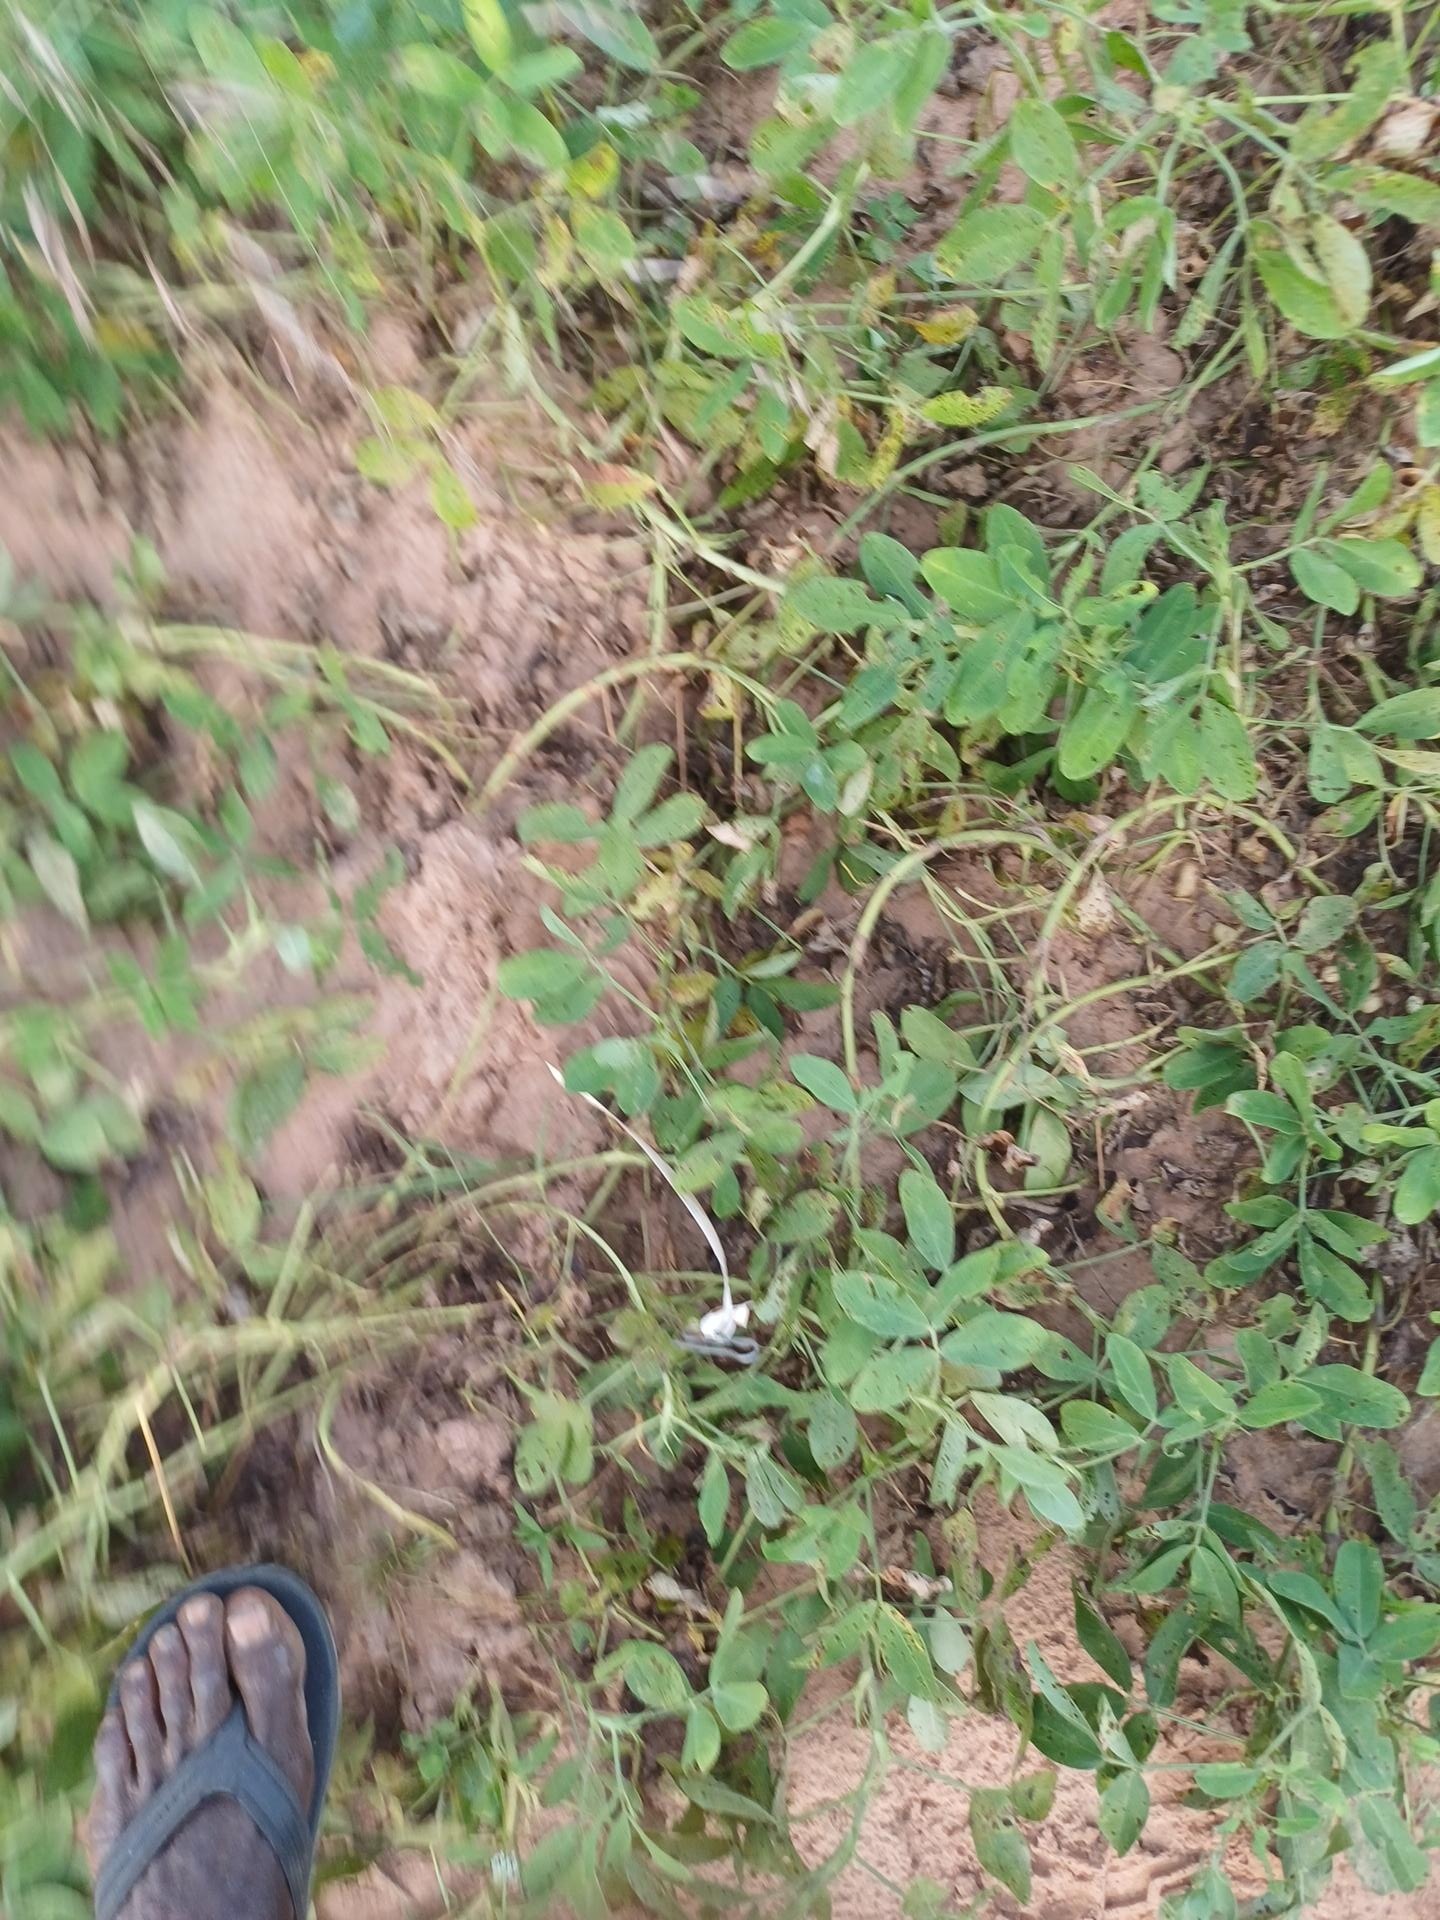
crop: groundnut
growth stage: flowering
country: Senegal
